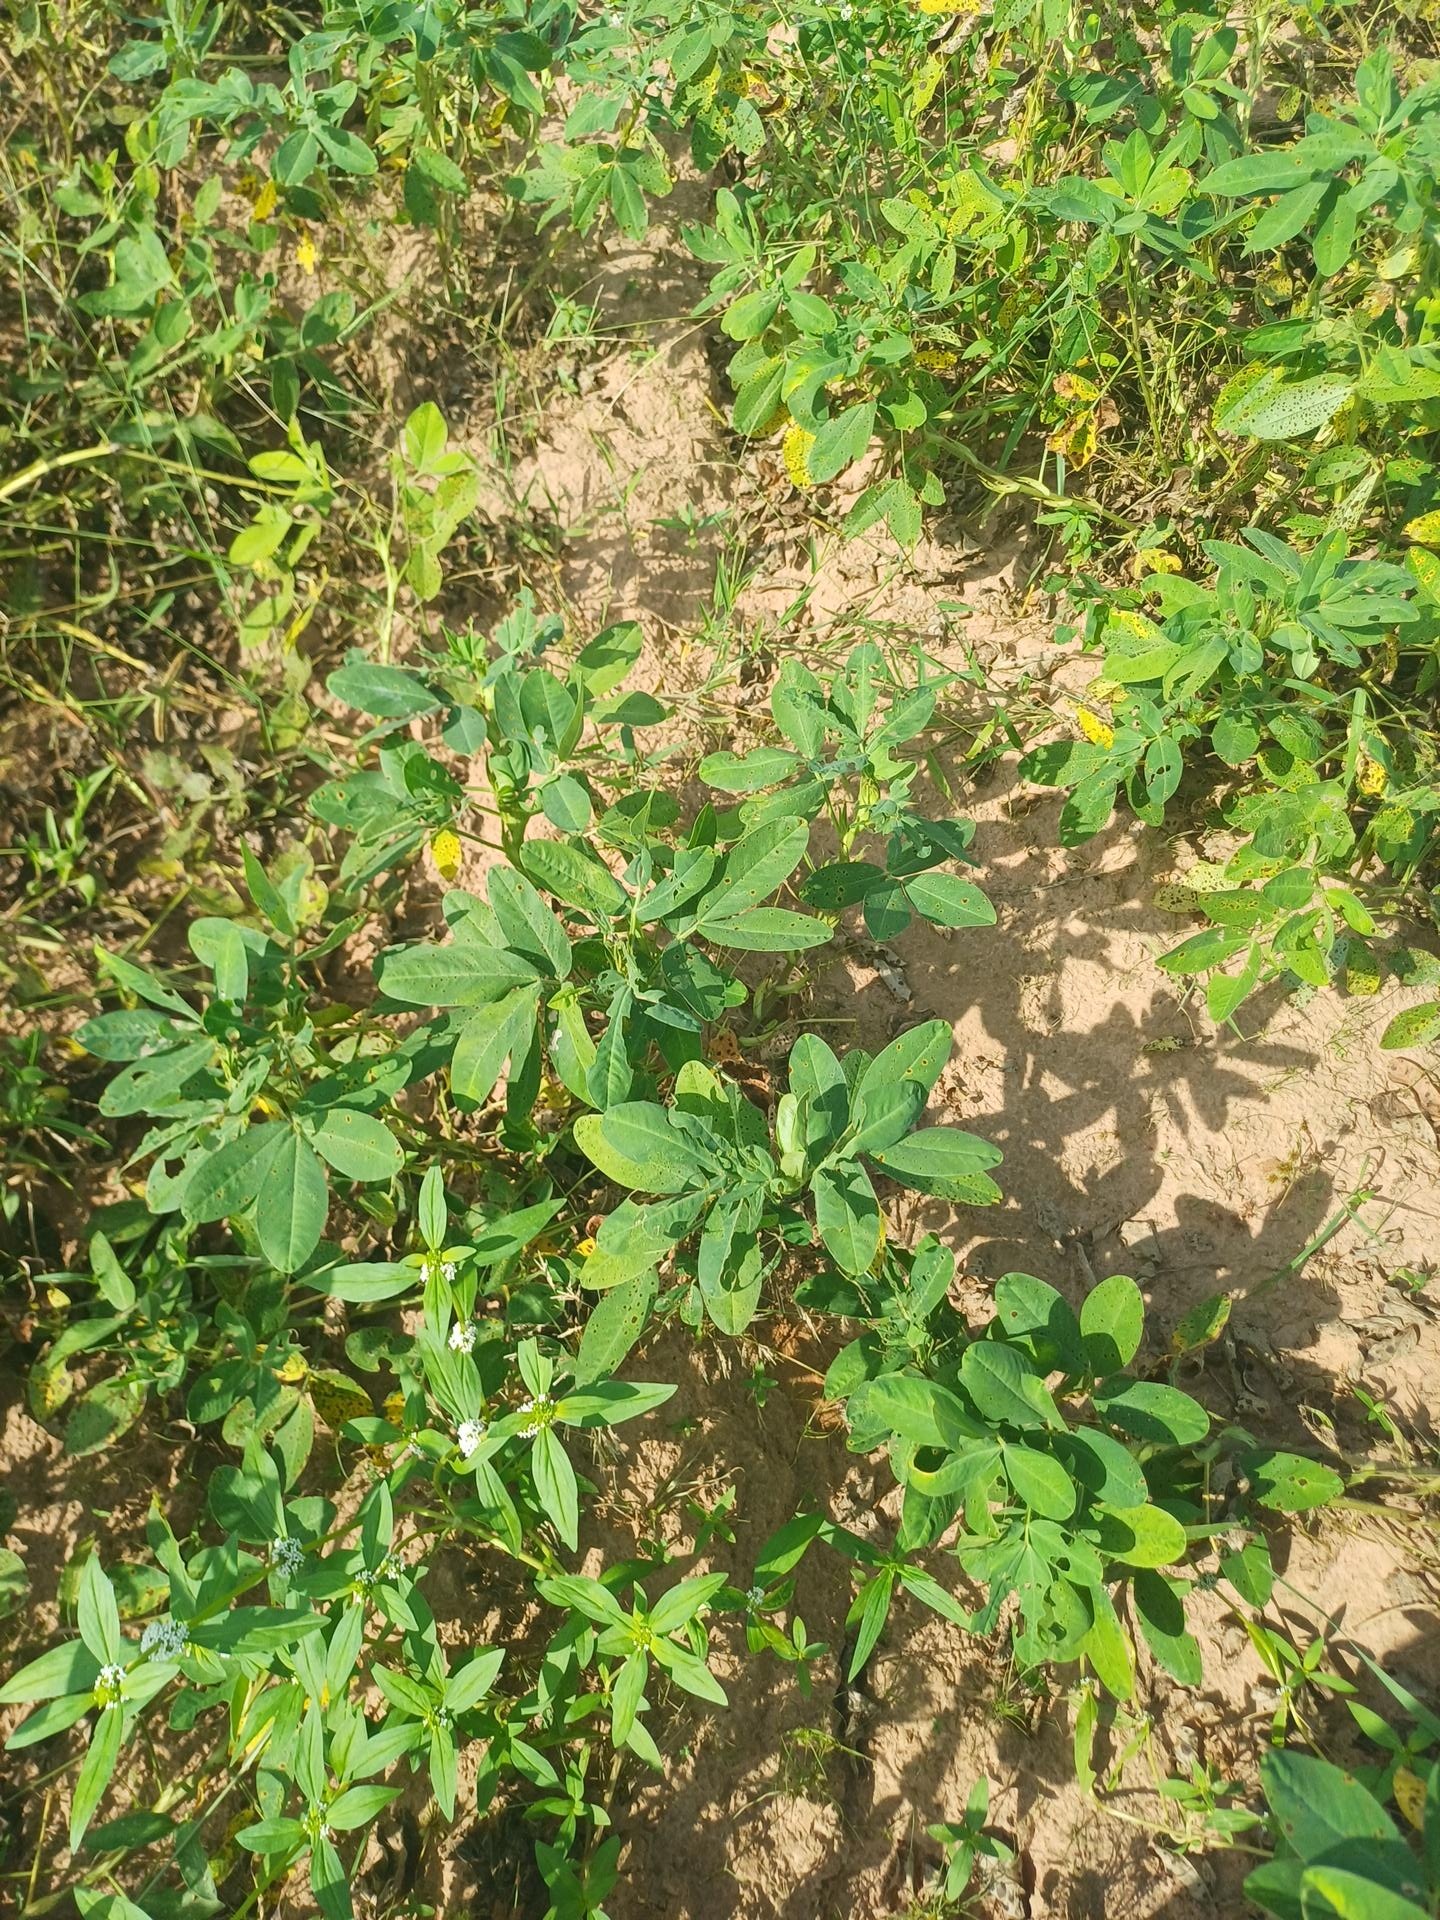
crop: groundnut
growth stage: flowering
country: Senegal
